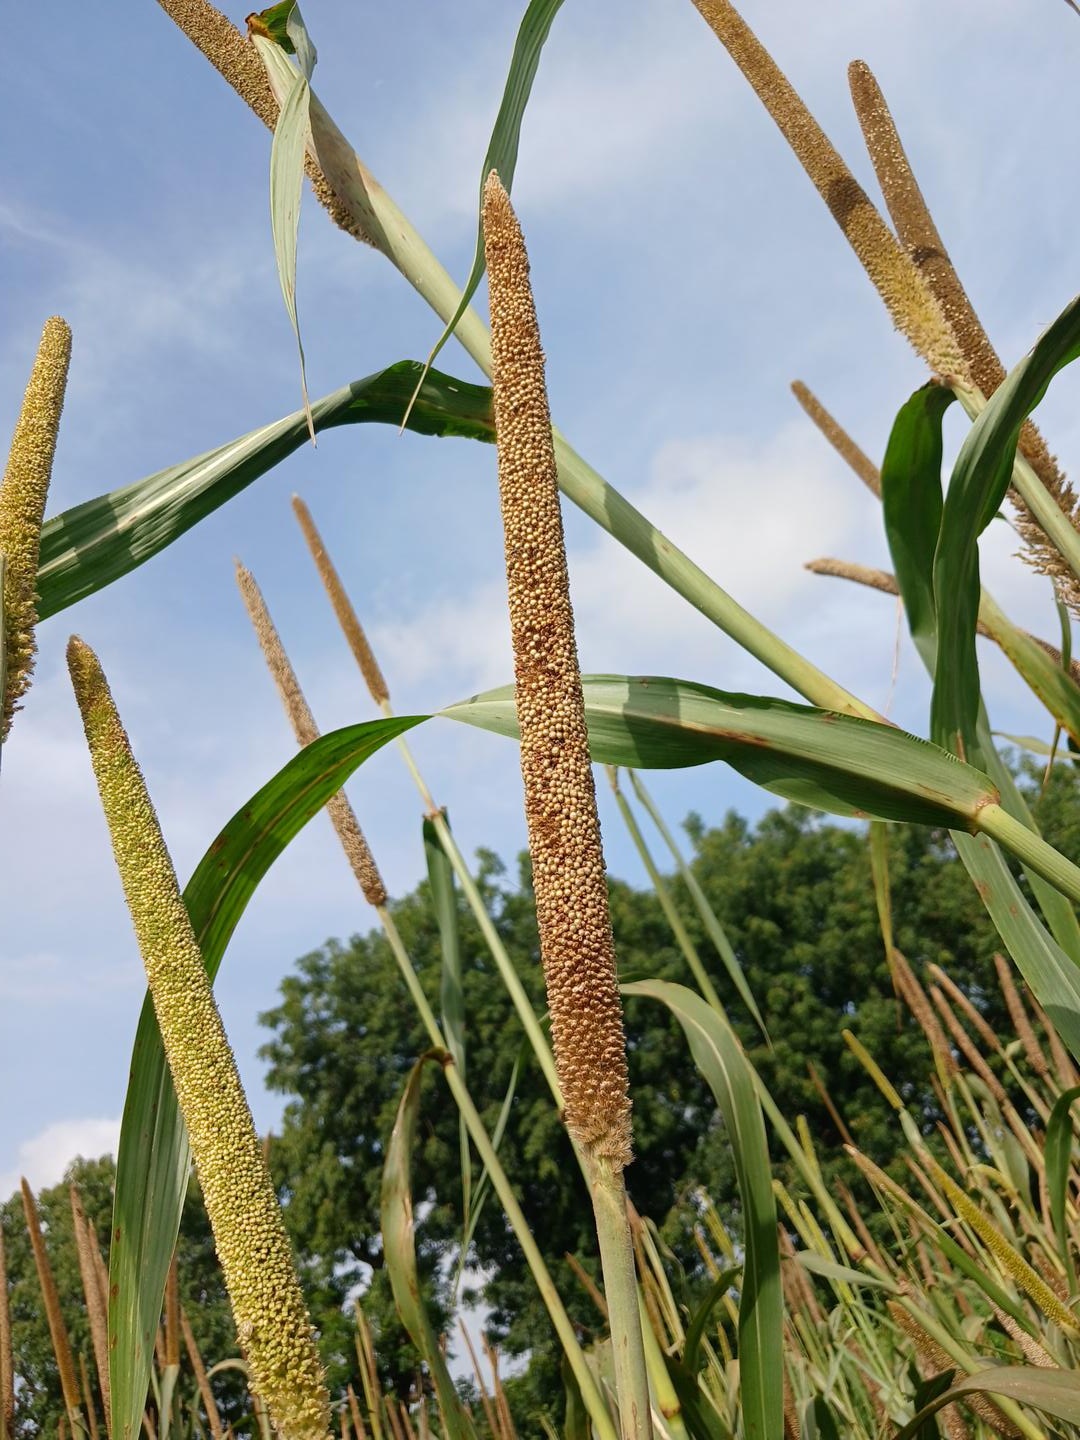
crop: pearl millet
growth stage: maturity
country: Senegal
